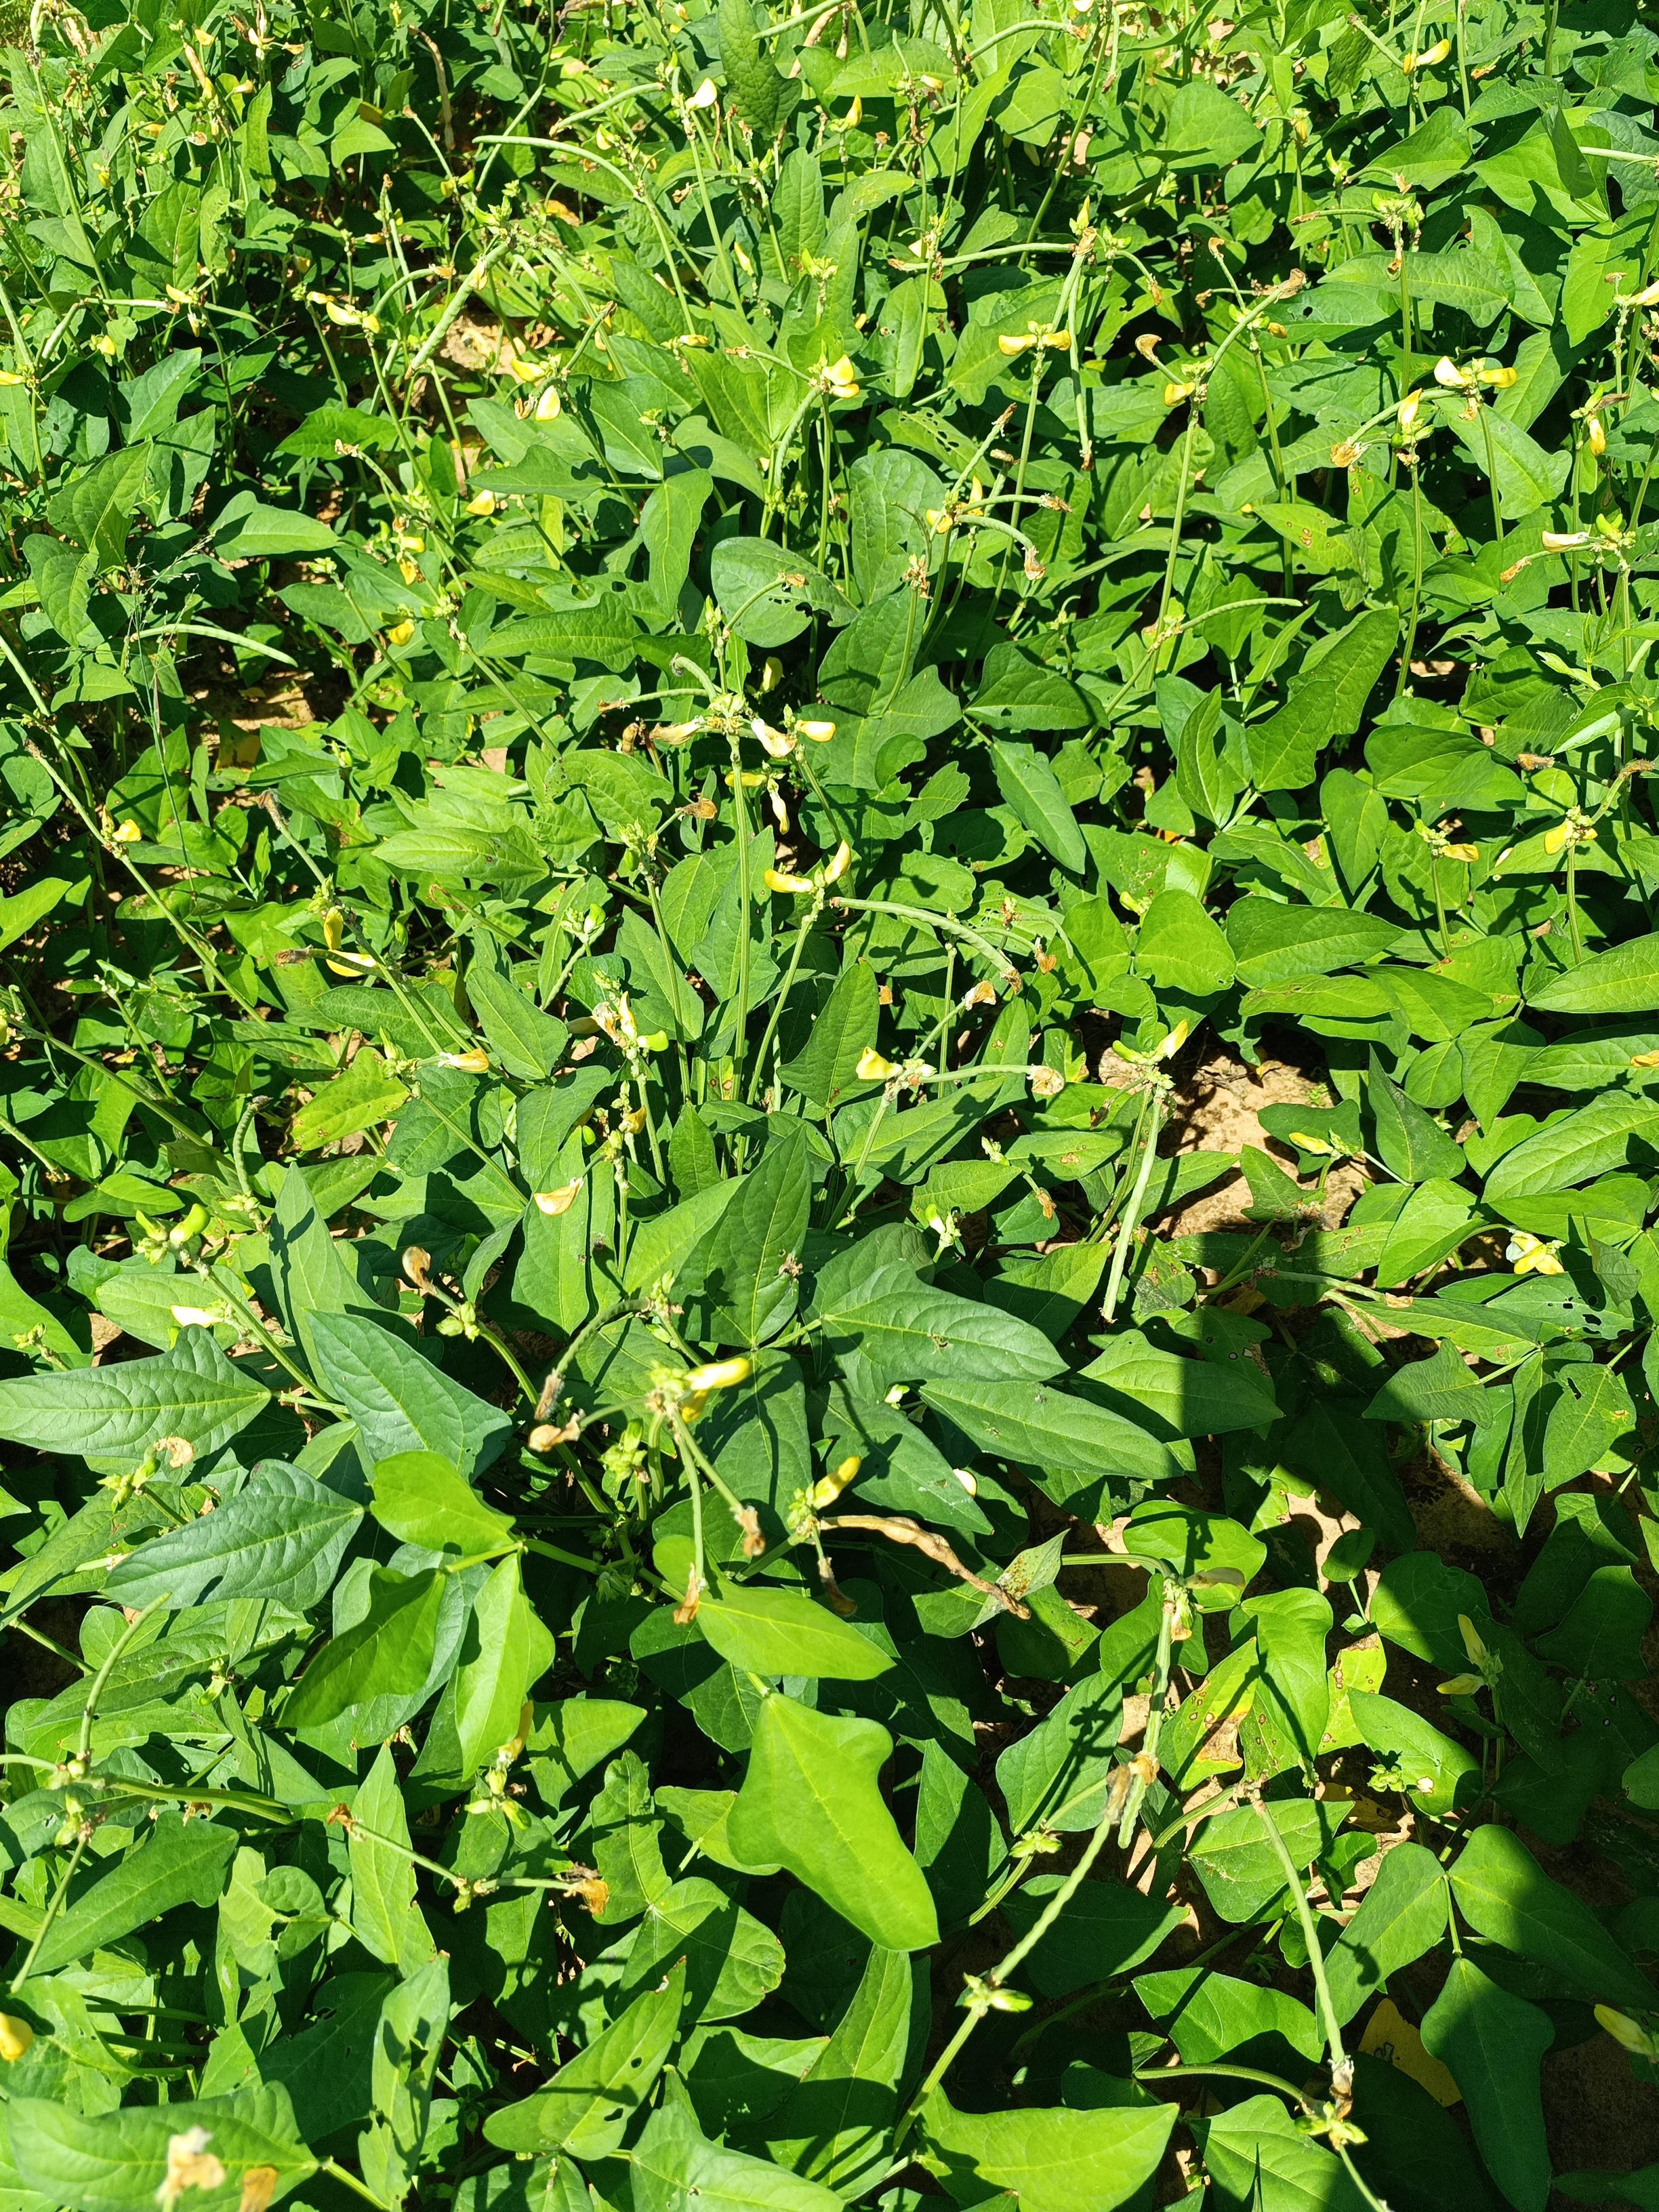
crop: cowpea
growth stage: maturity
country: Nigeria
